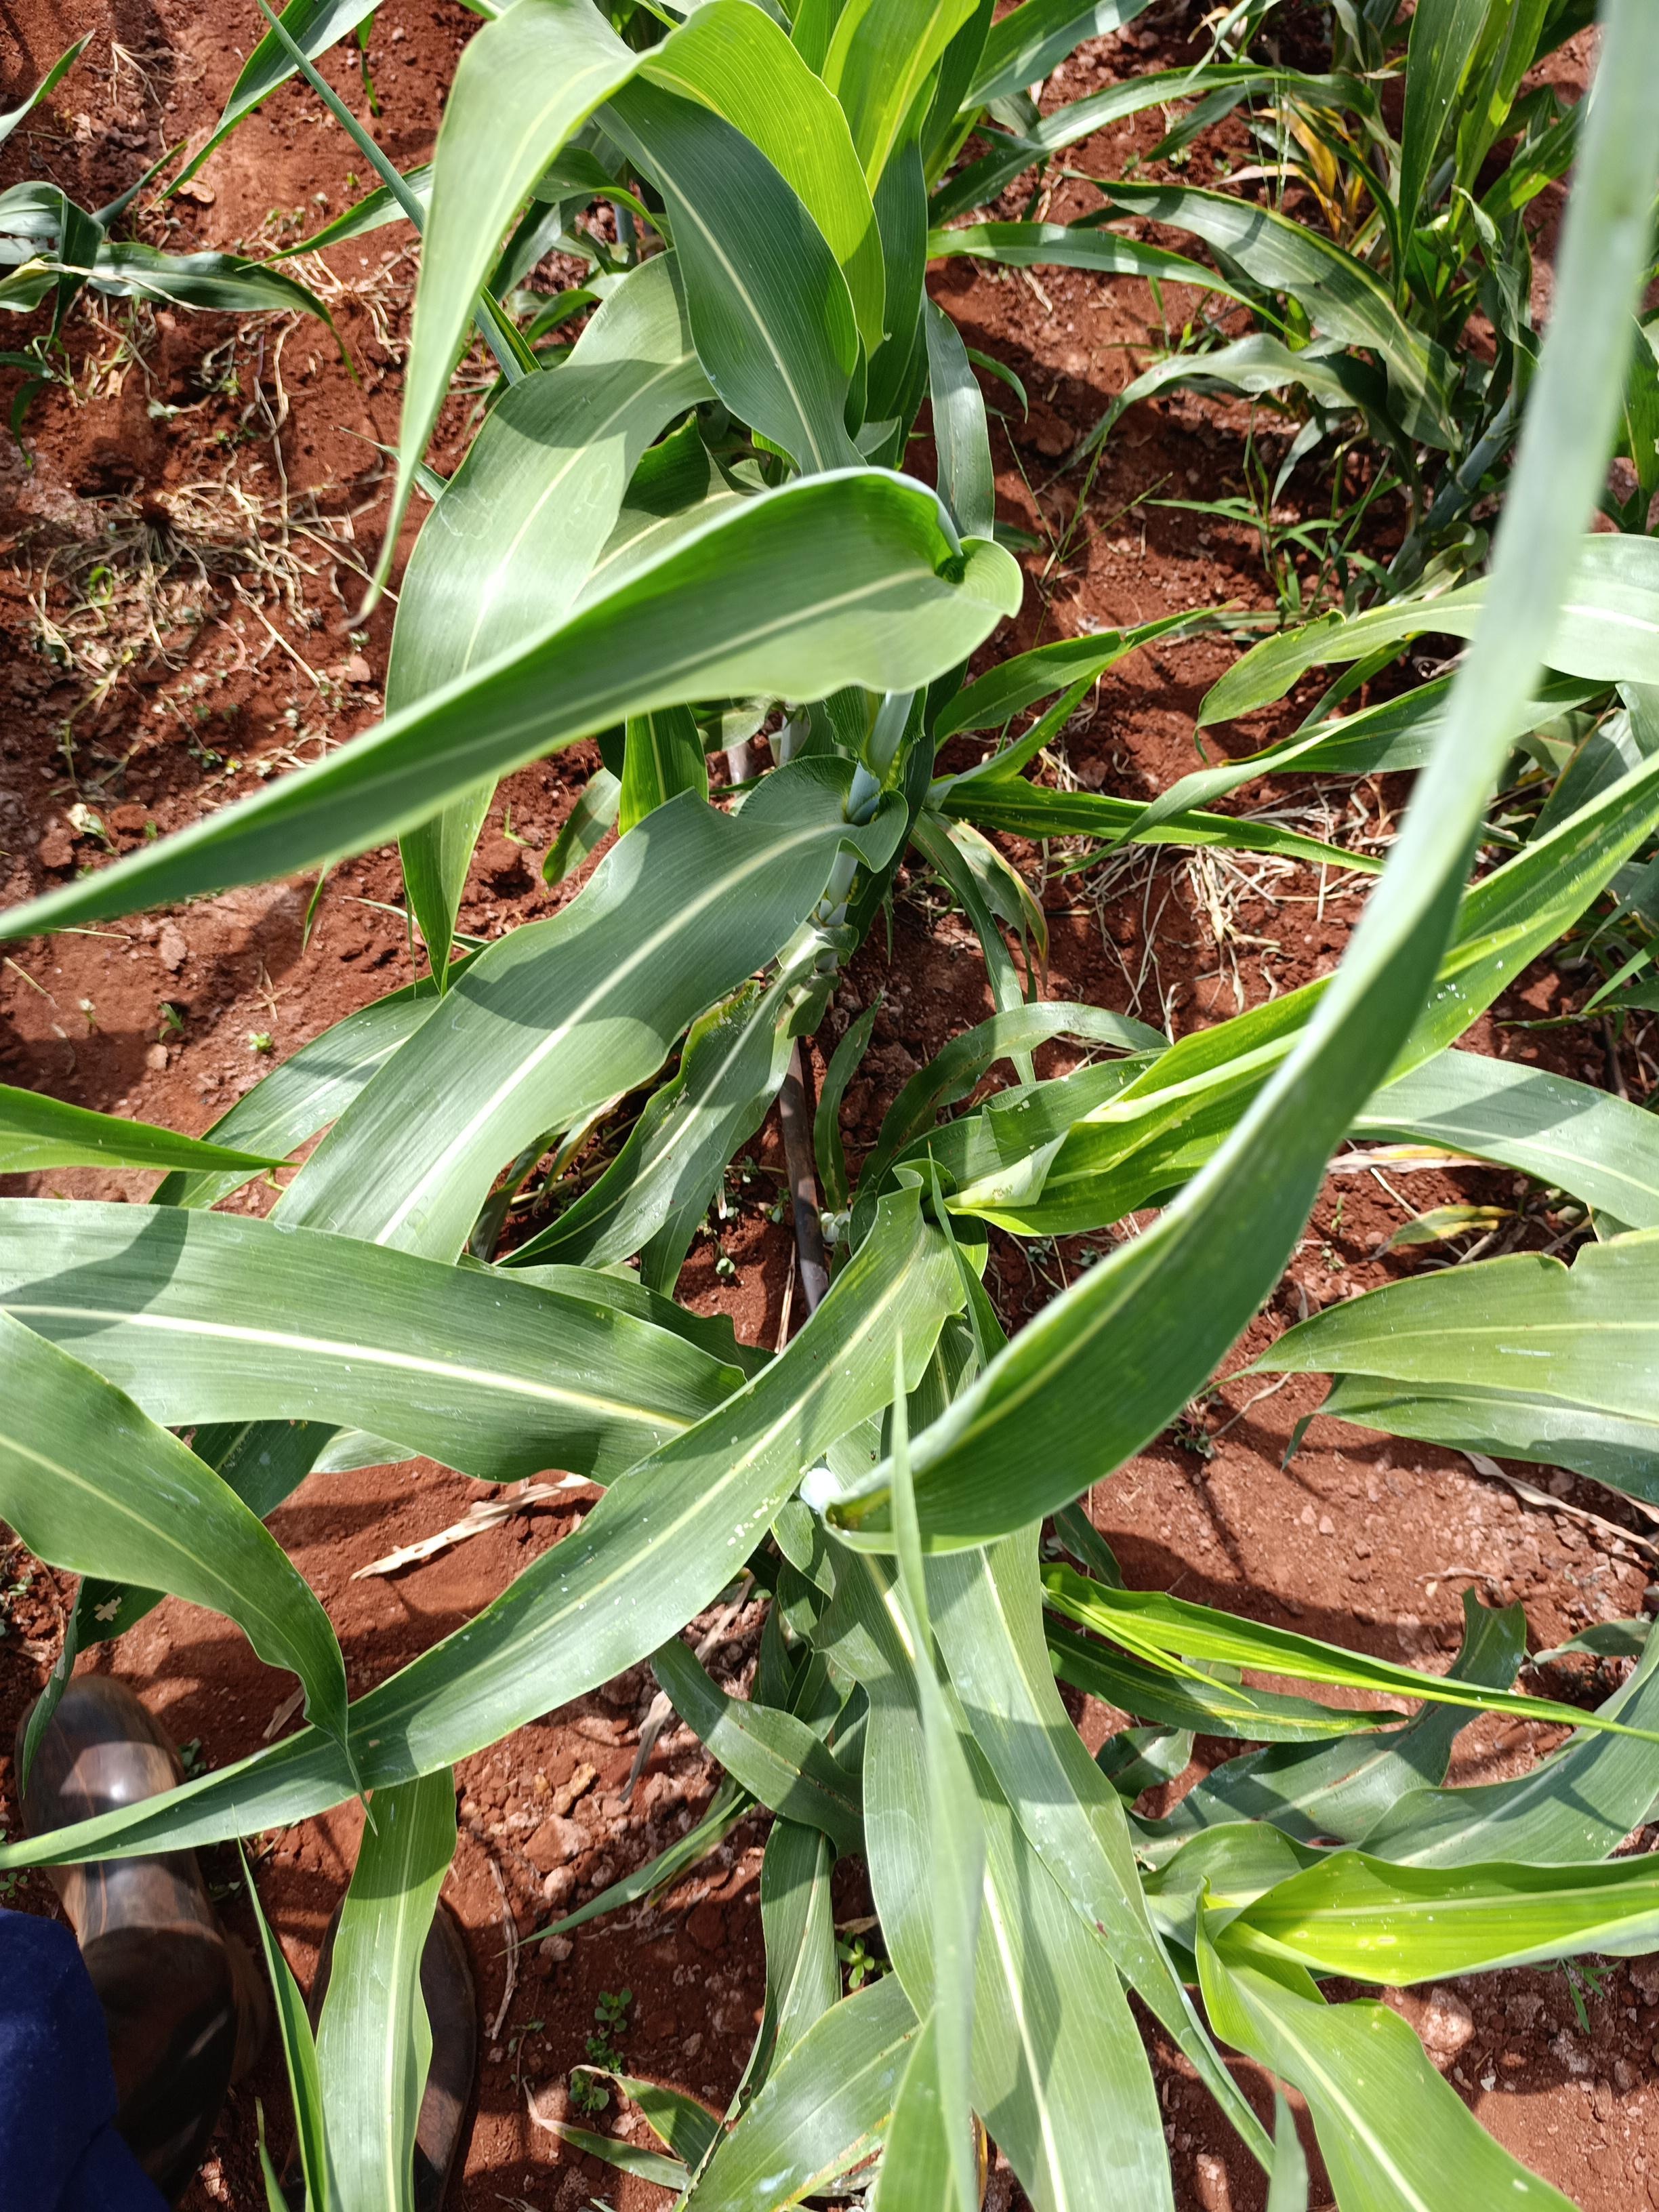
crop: sorghum
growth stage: heading tuber
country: Kenya
